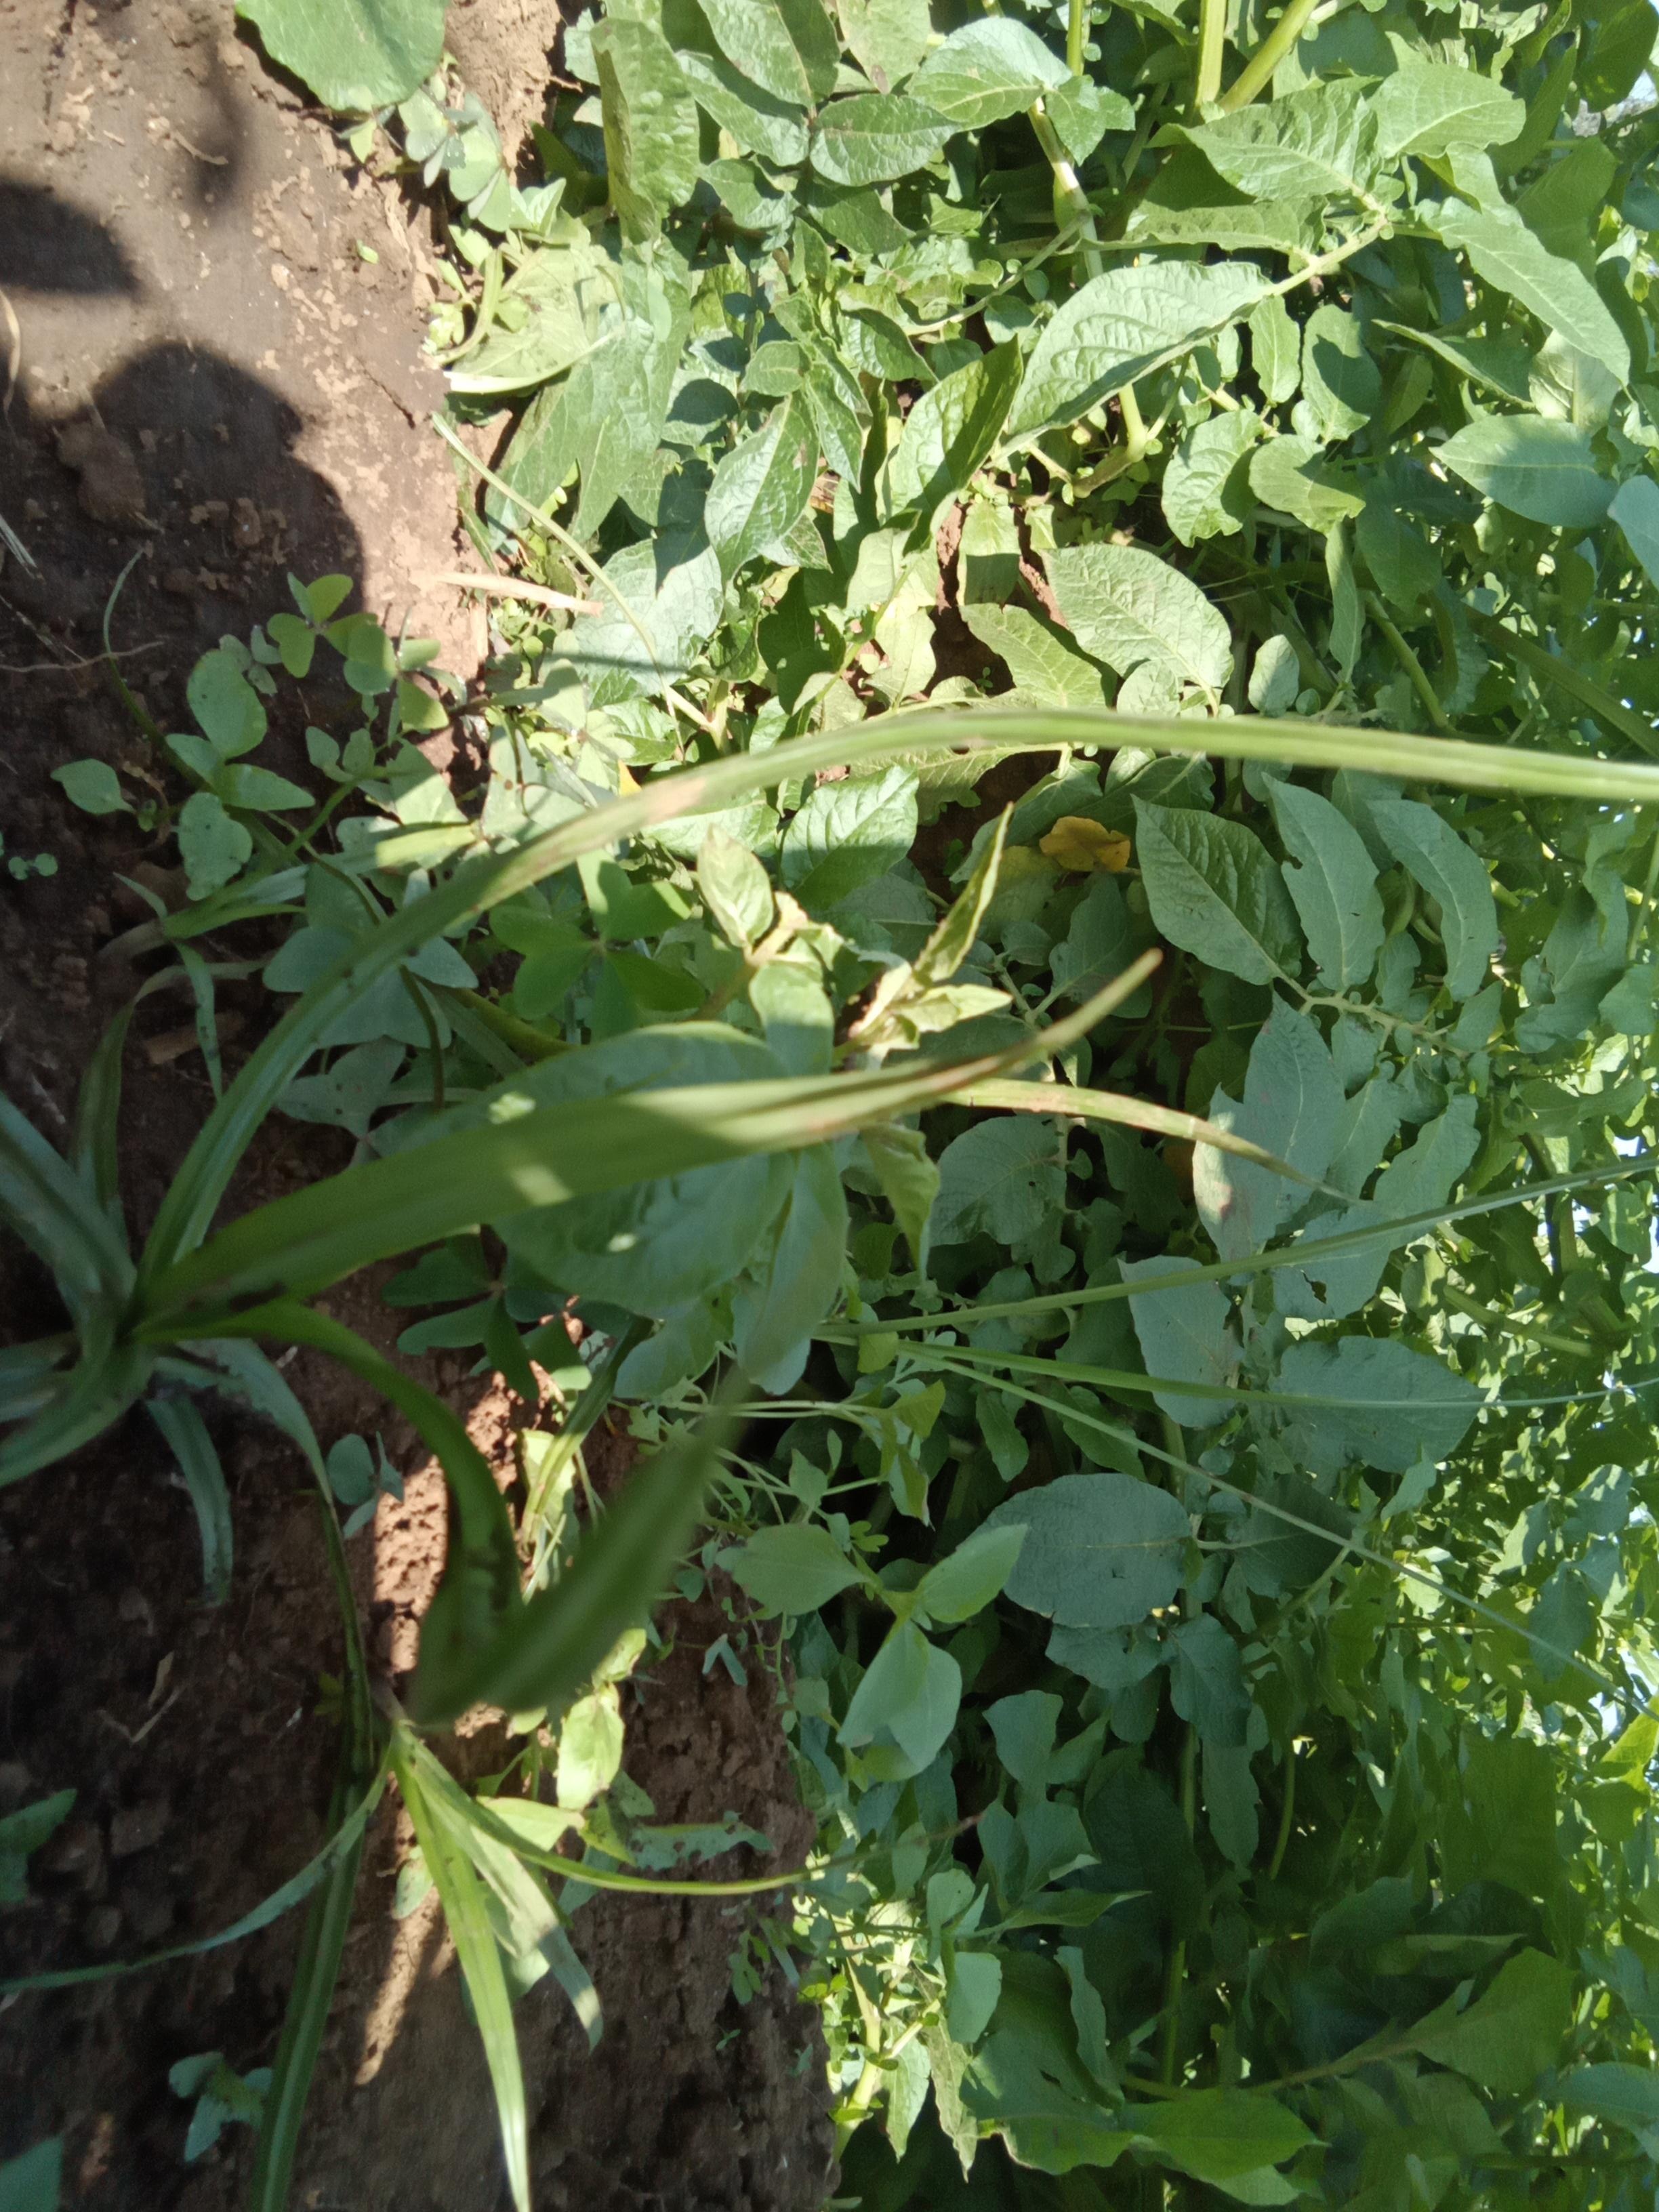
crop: potato
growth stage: vegetative
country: Kenya
